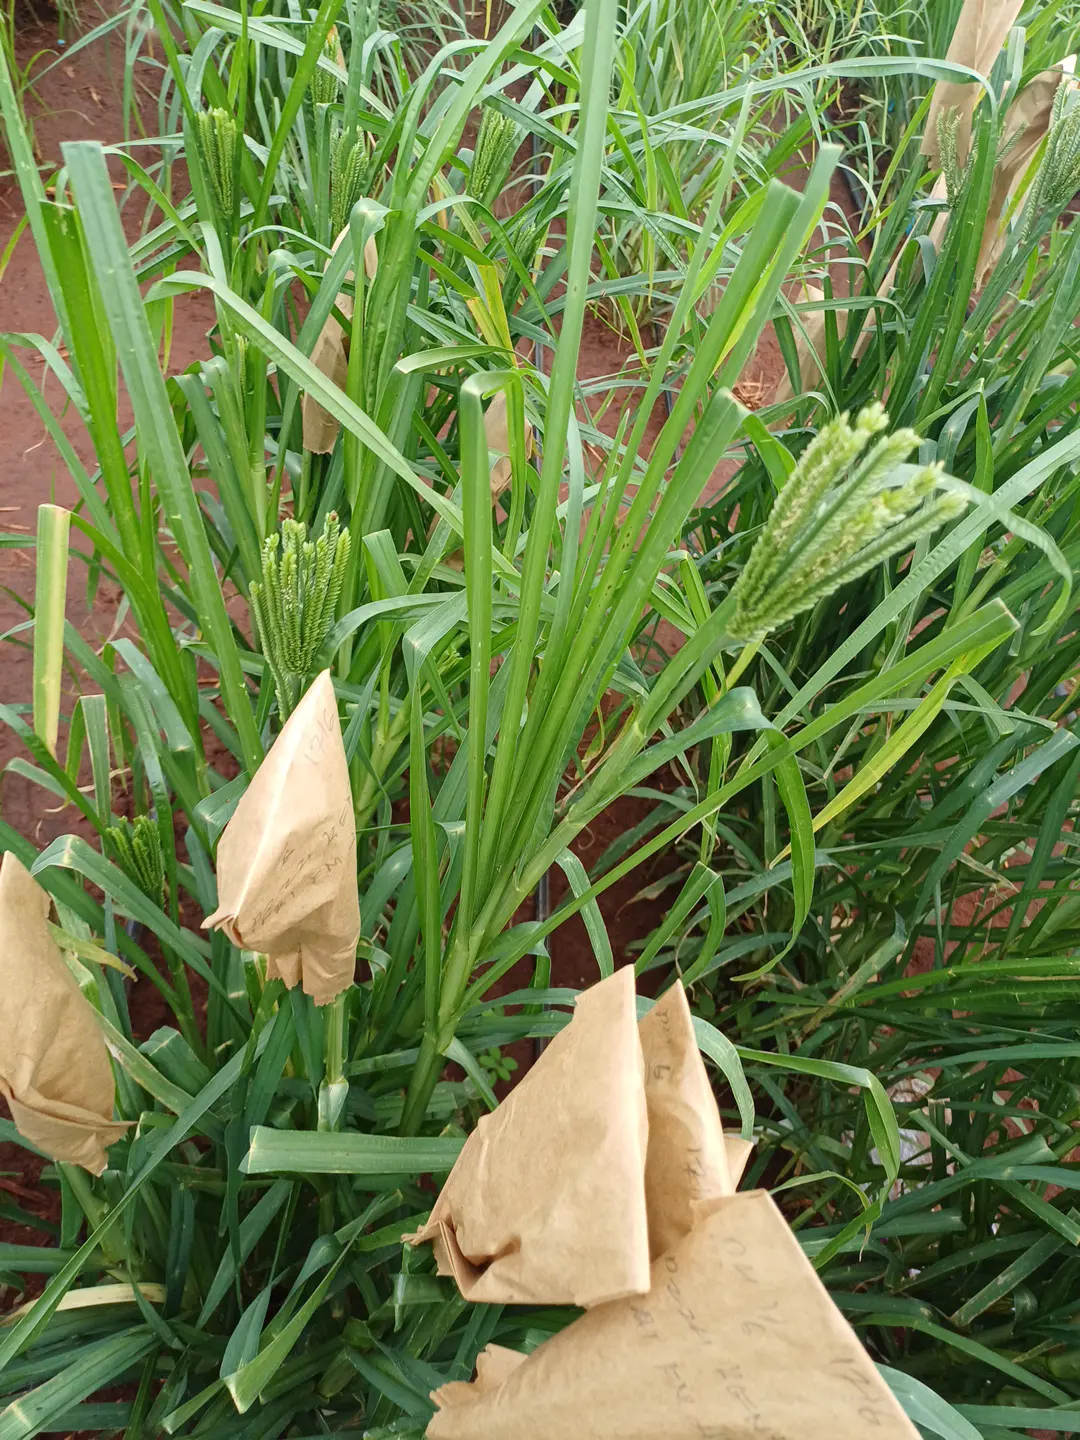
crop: finger millet
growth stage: heading tuber
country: Kenya
